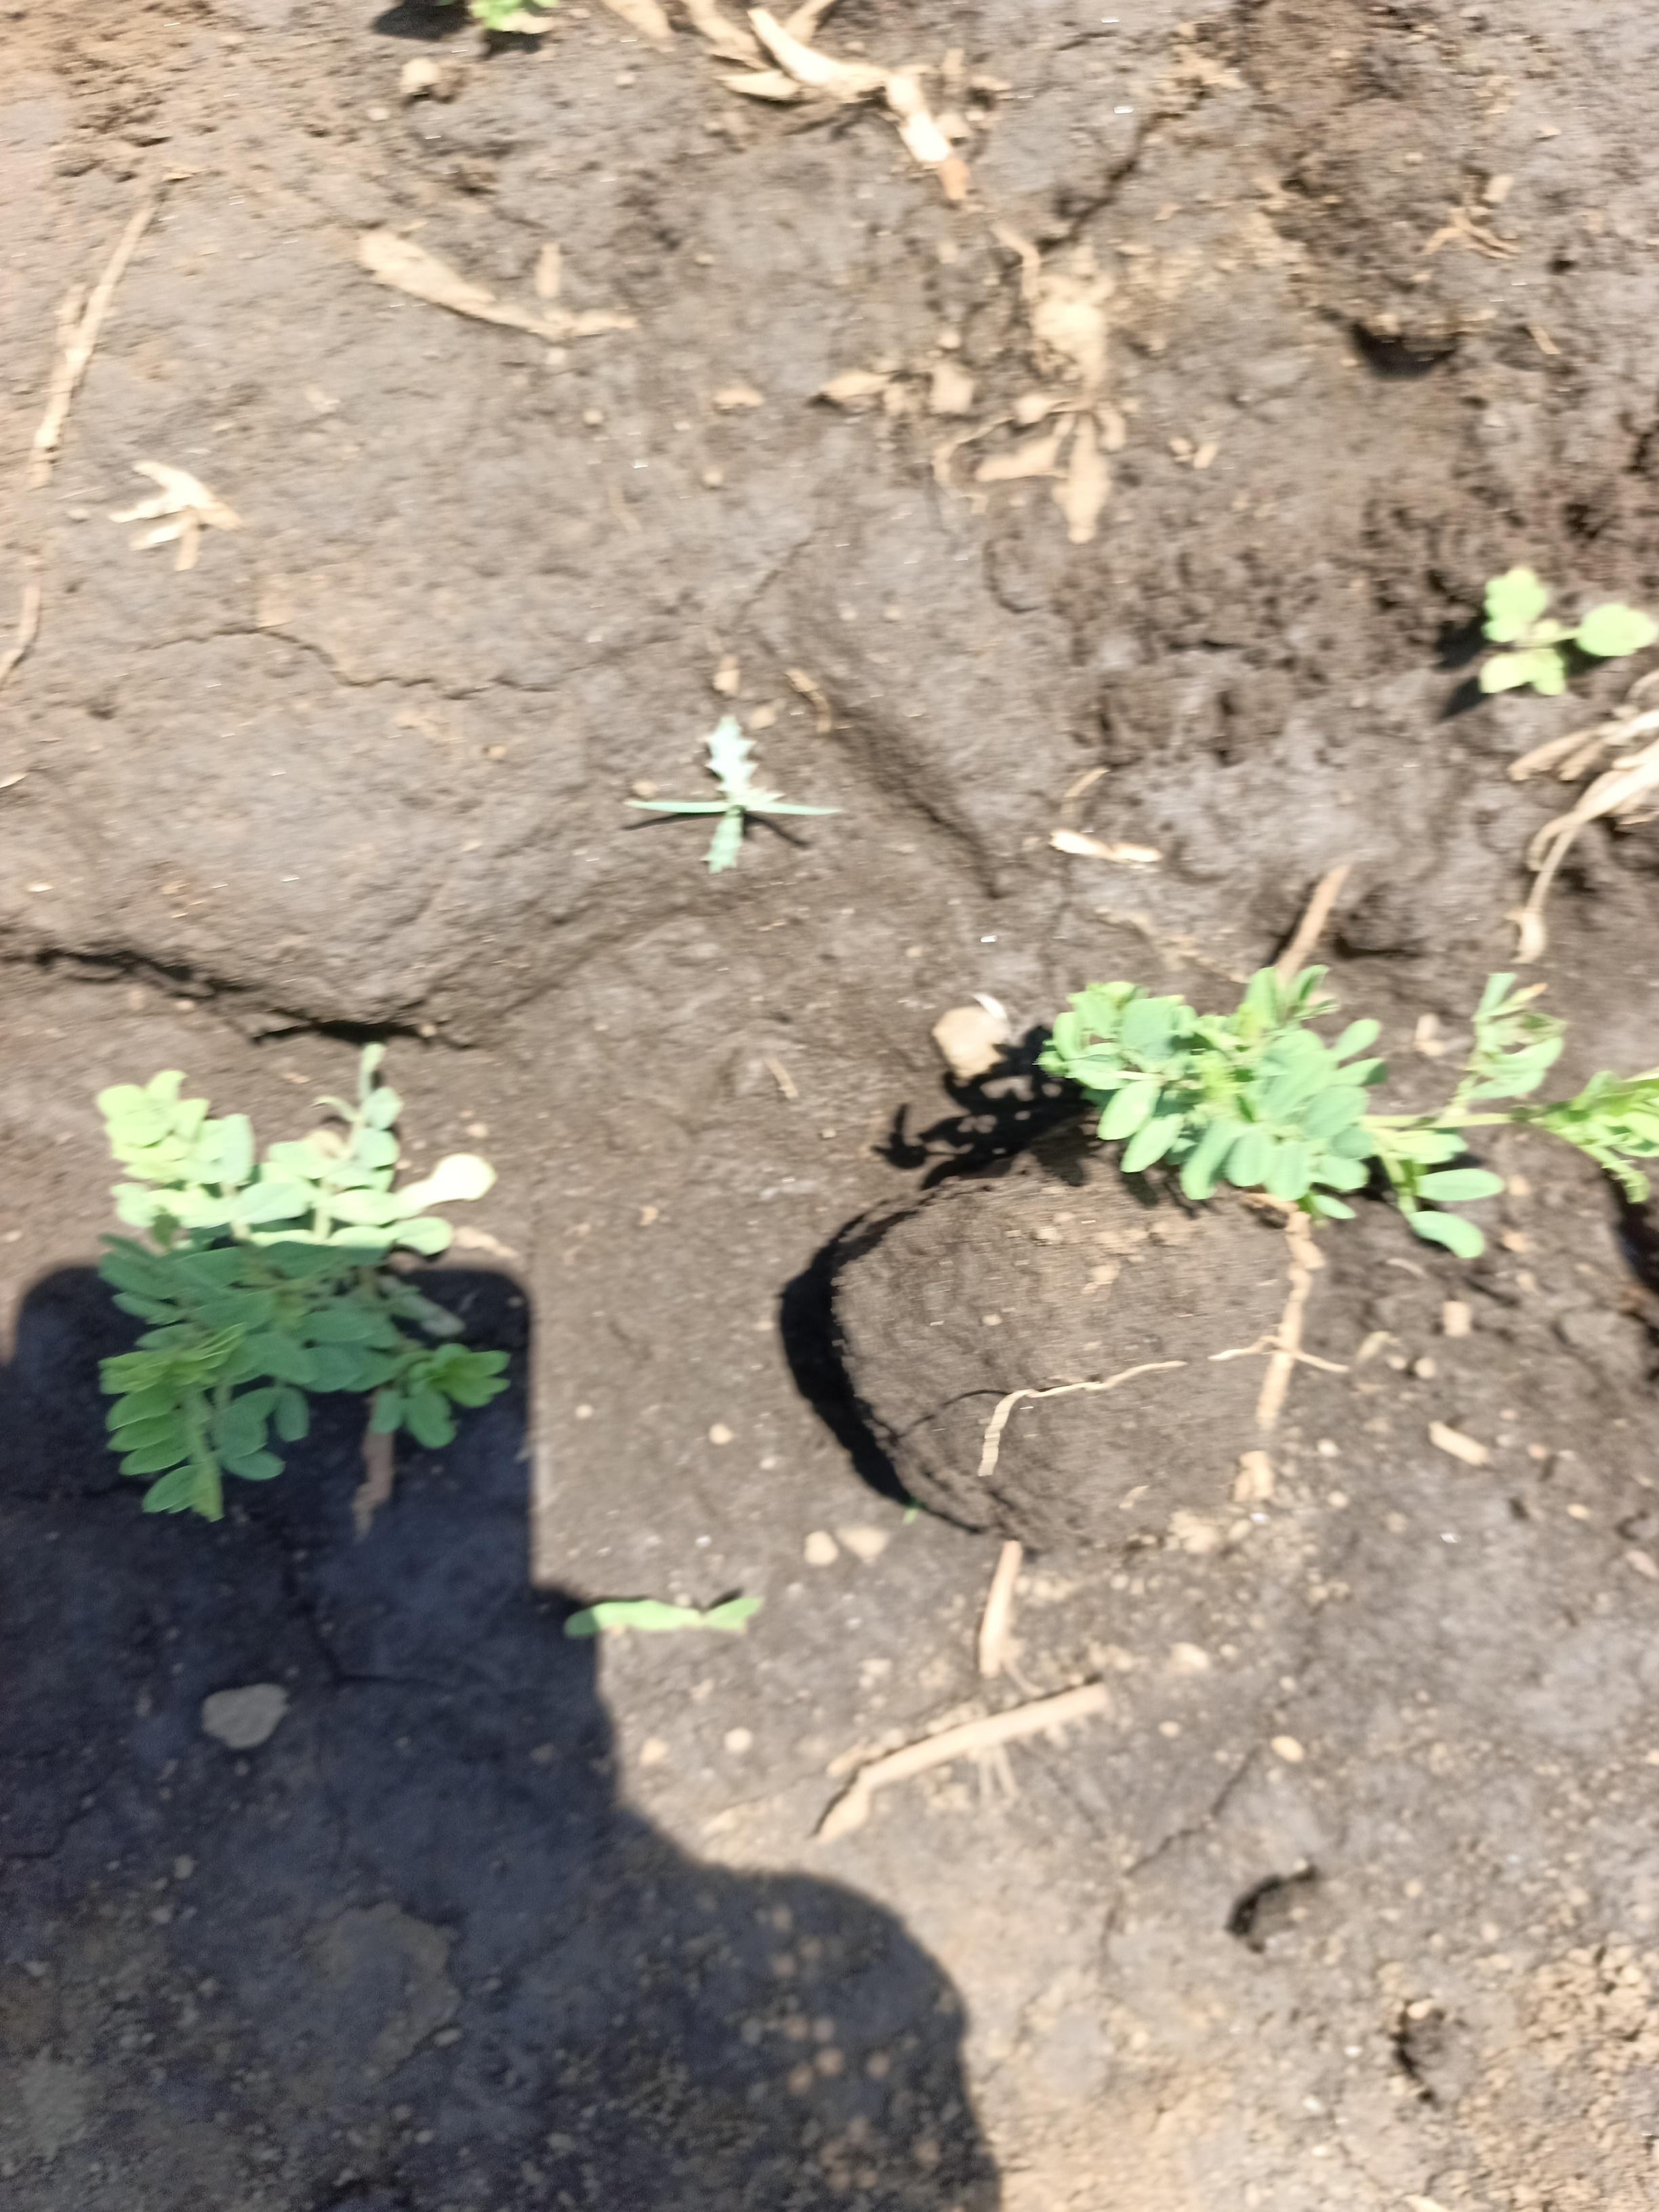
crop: lentil
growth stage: vegetative
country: Tanzania
